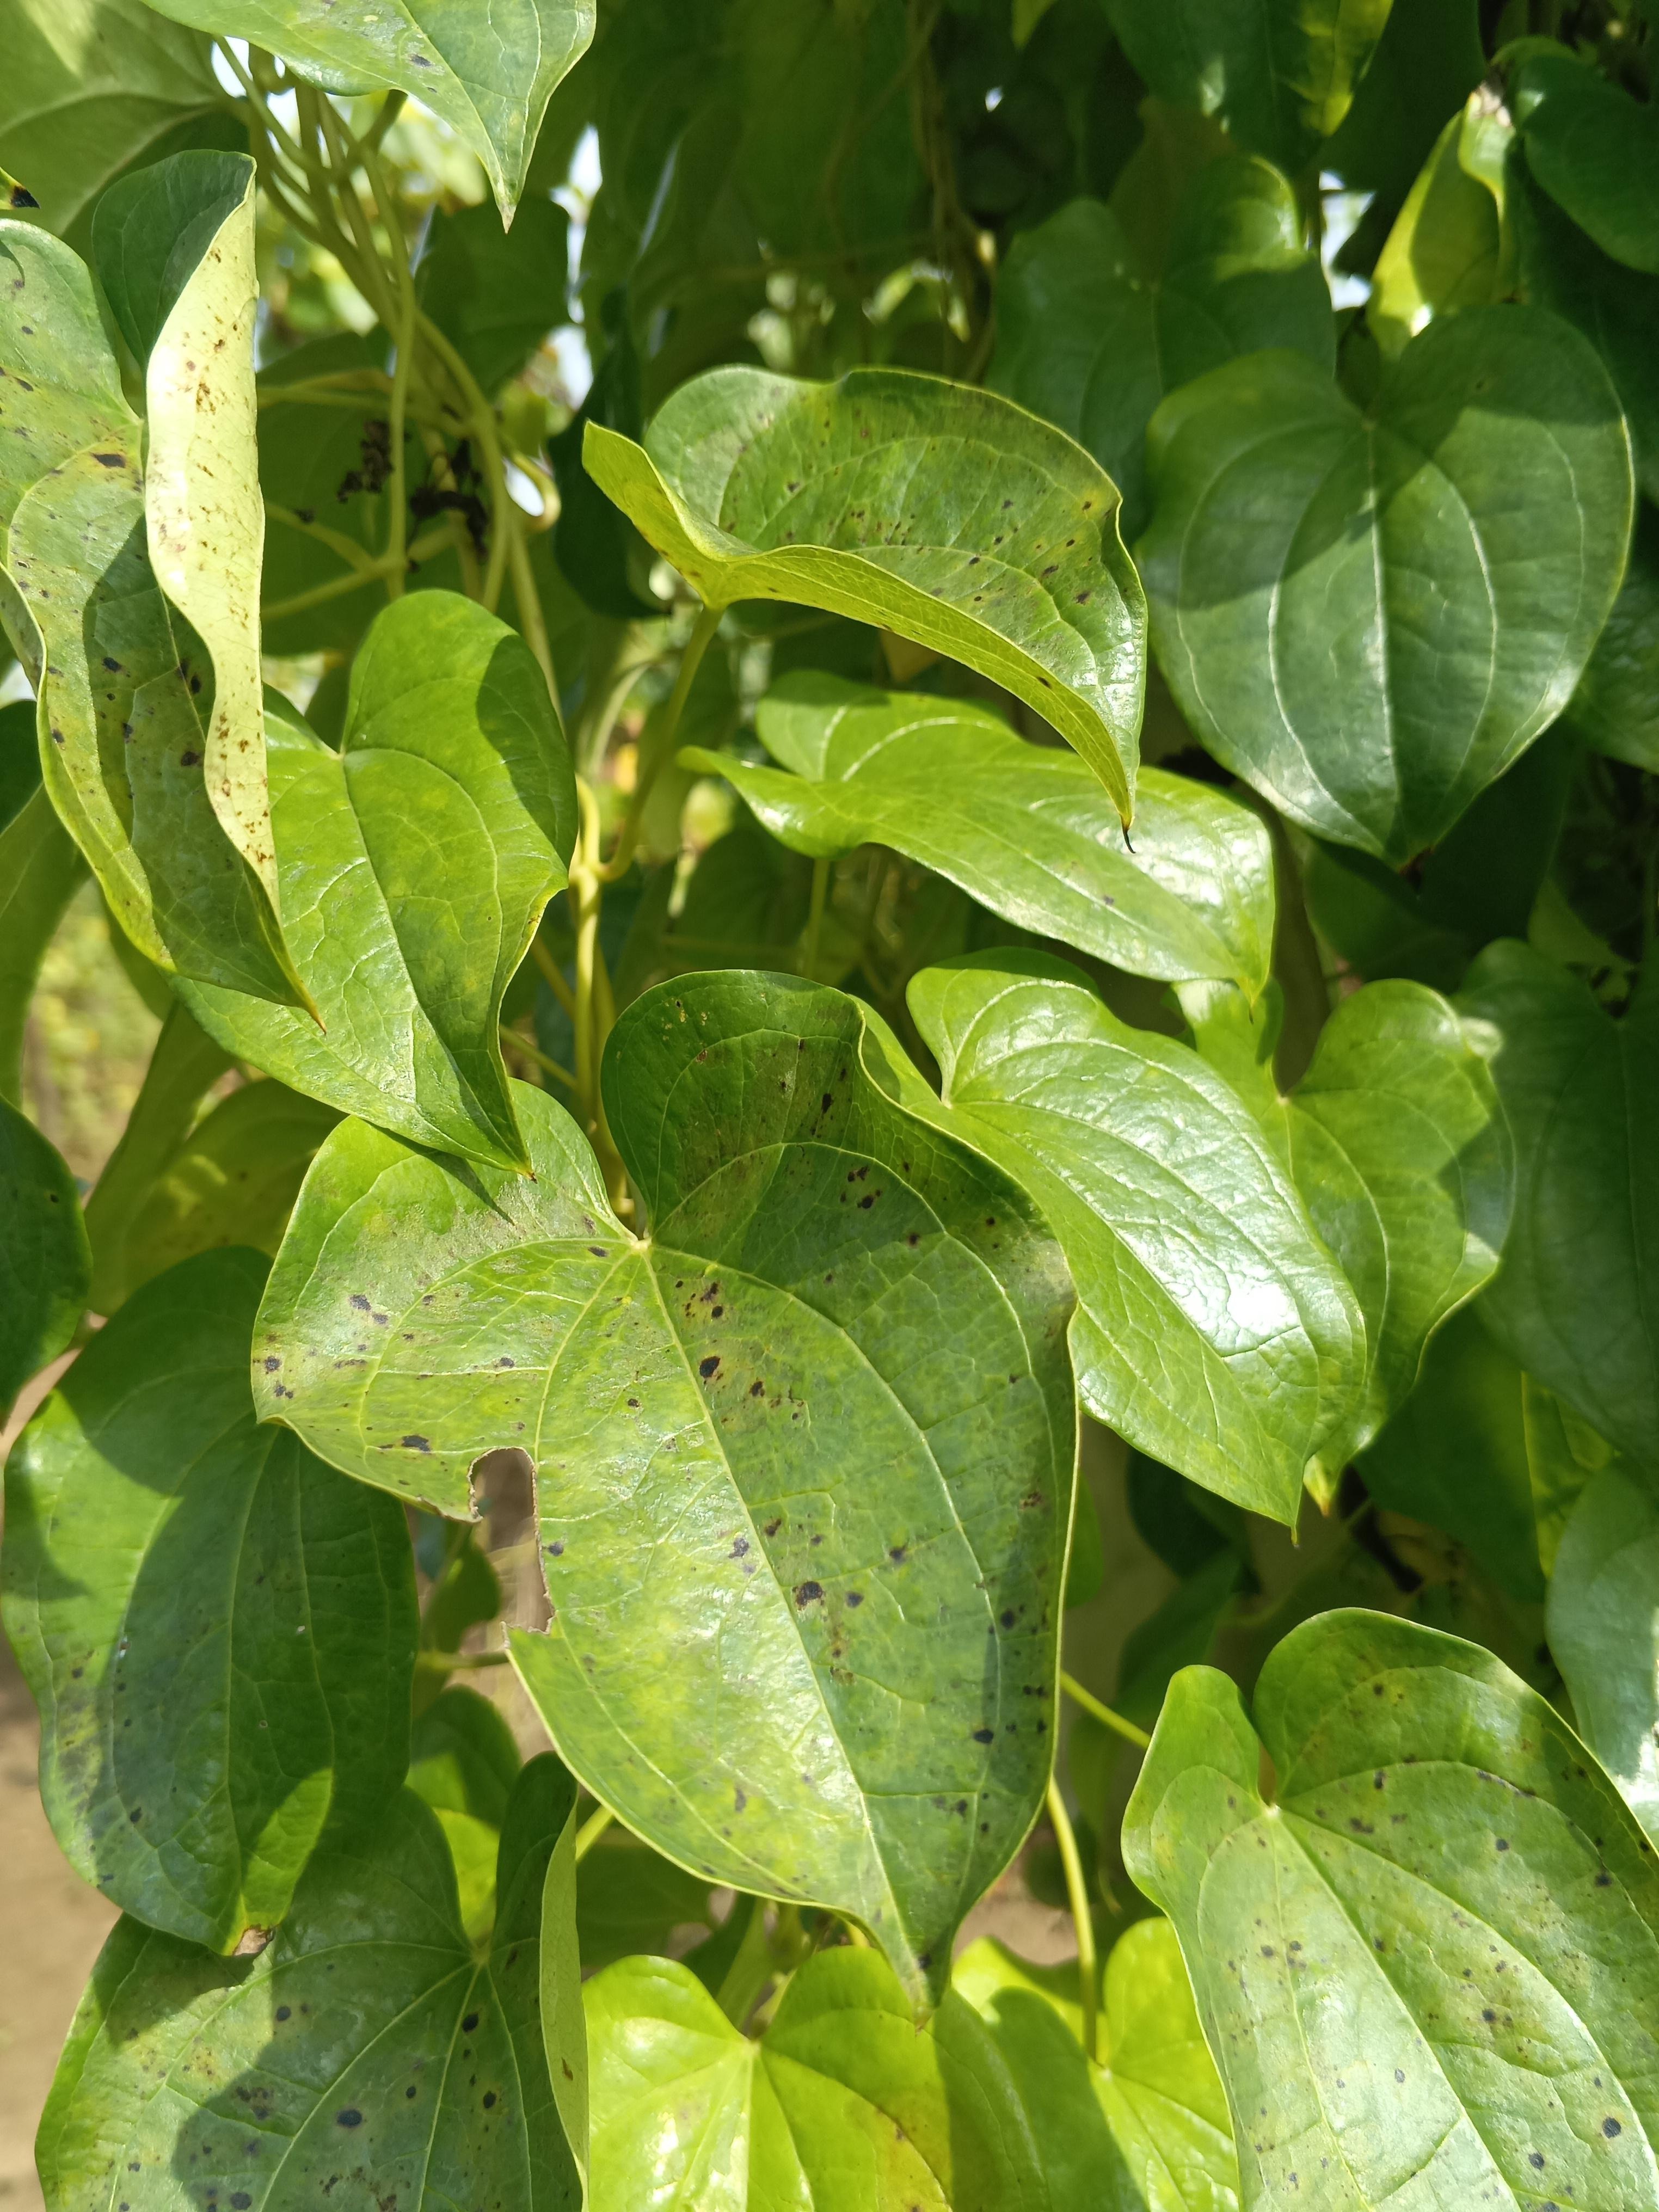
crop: yam
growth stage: vegetative
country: Nigeria
